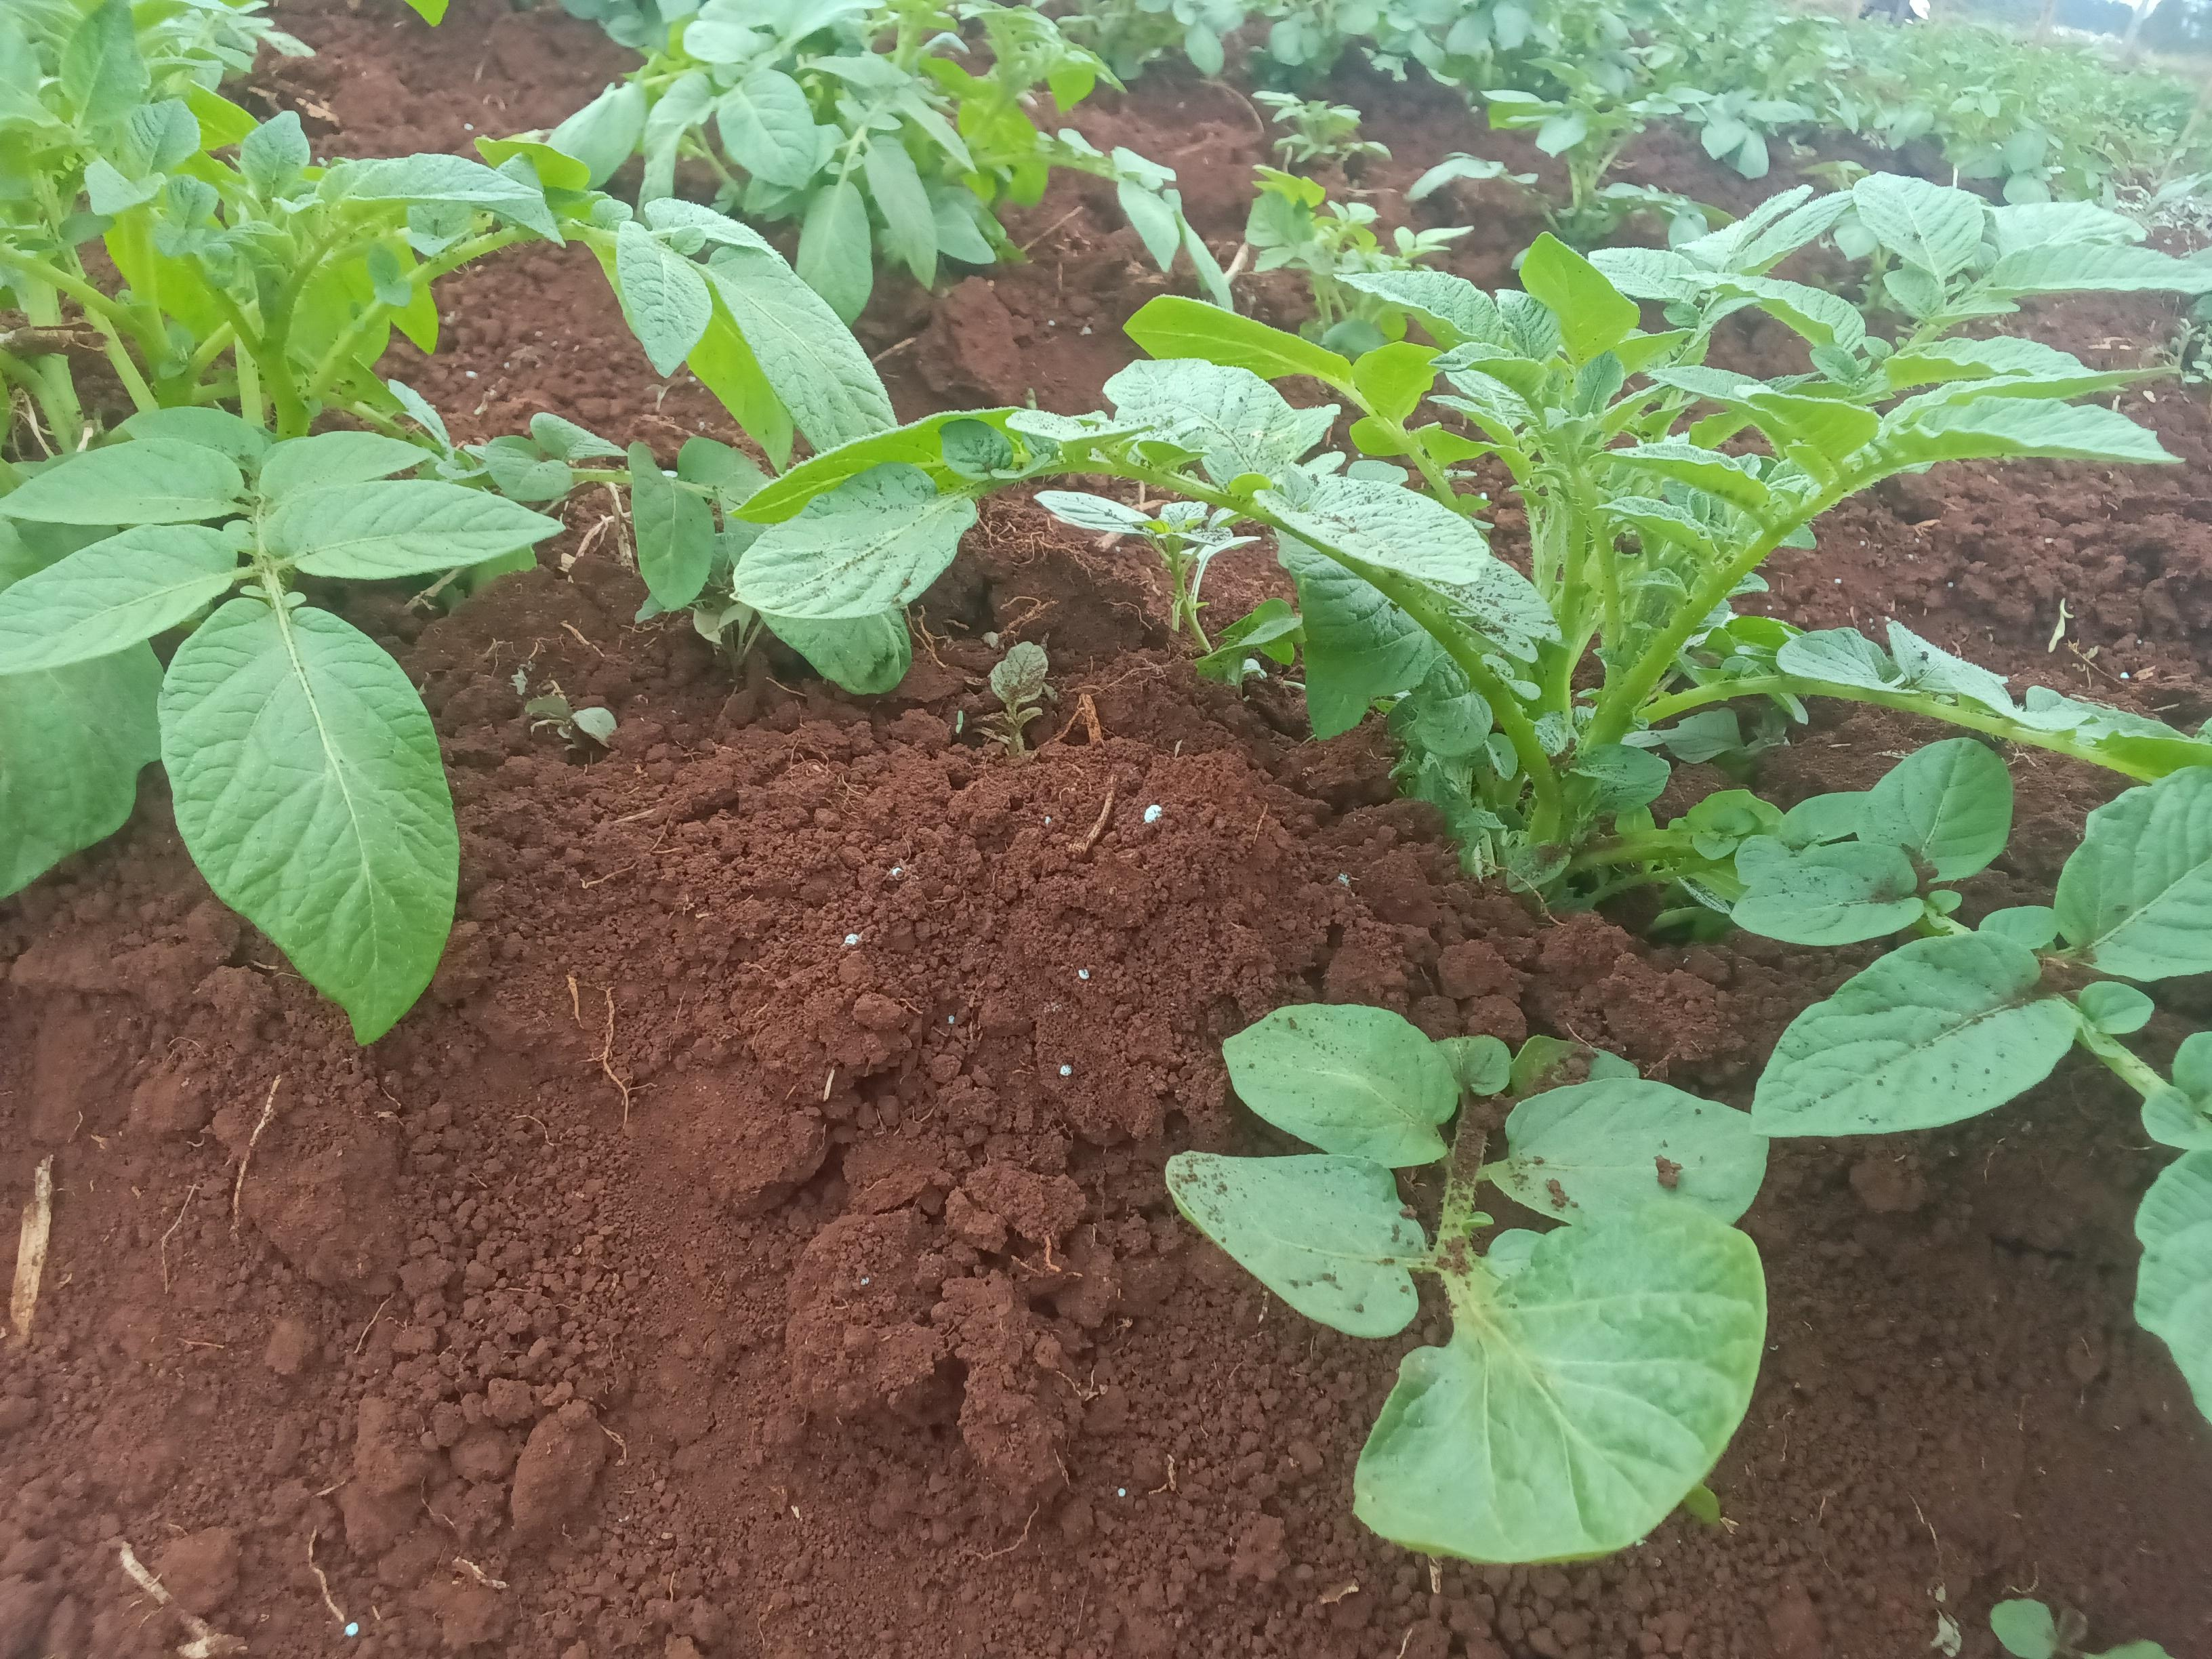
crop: potato
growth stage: emergence
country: Kenya
